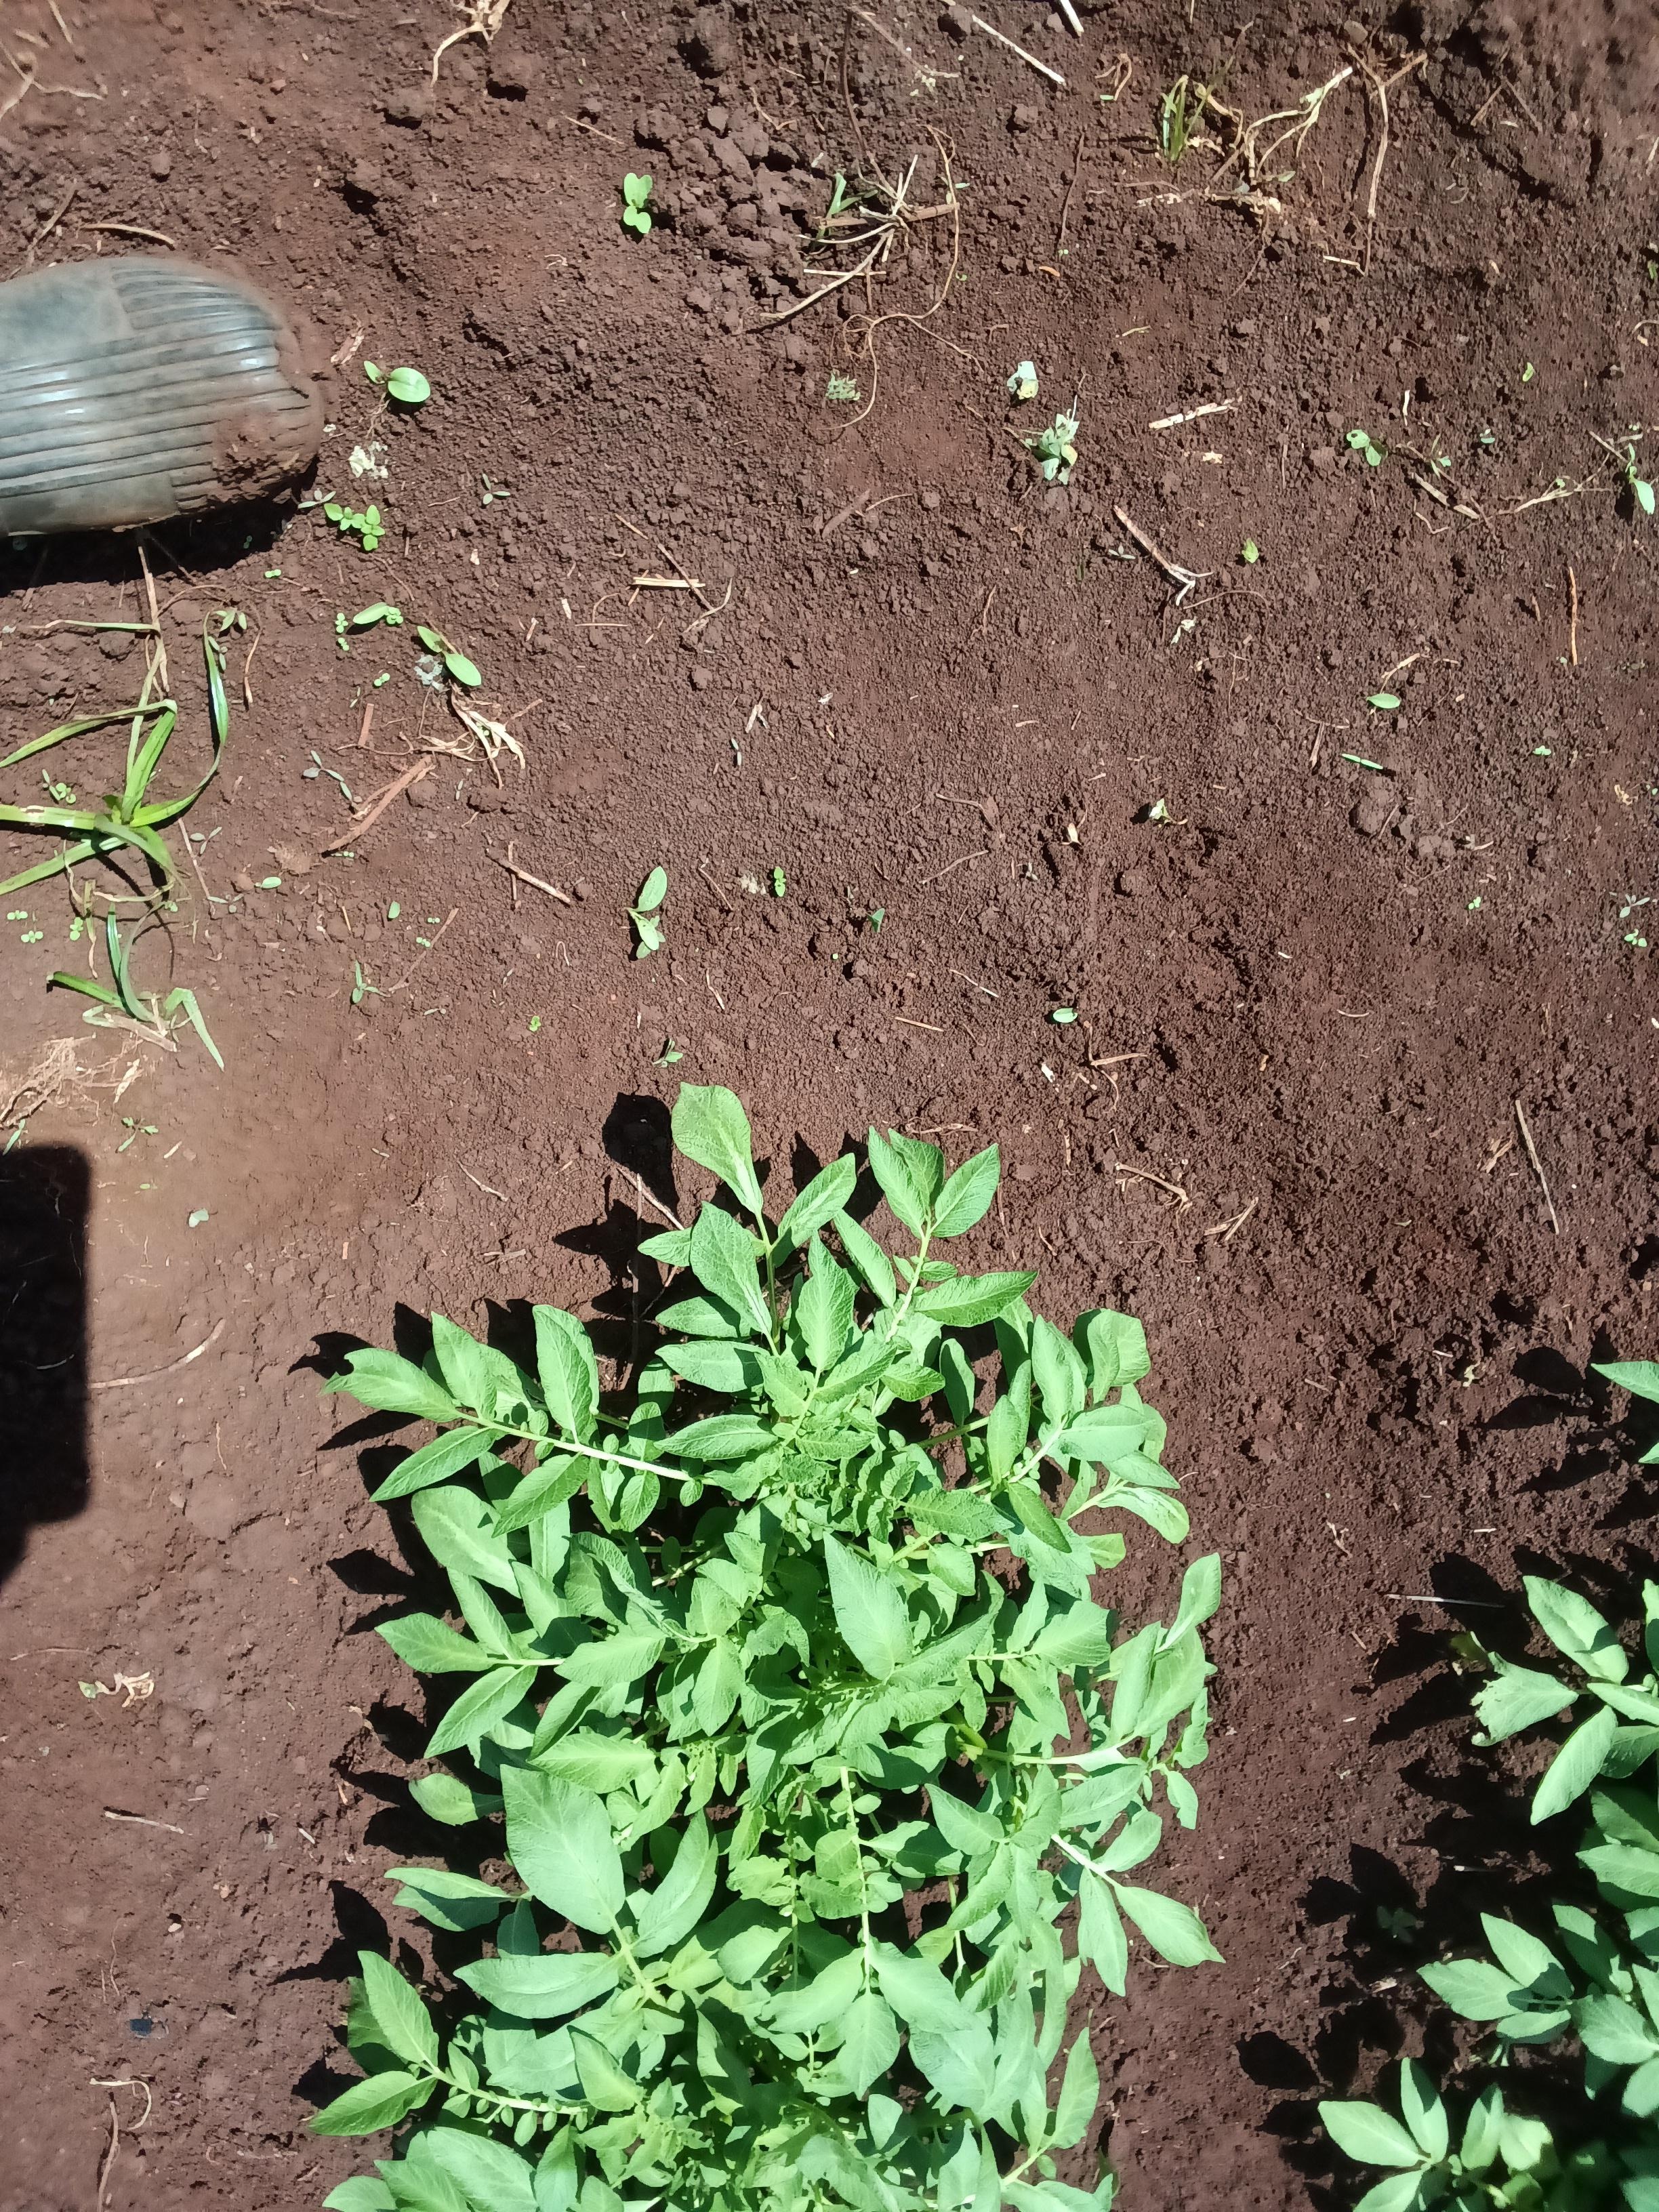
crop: potato
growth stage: vegetative
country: Kenya
